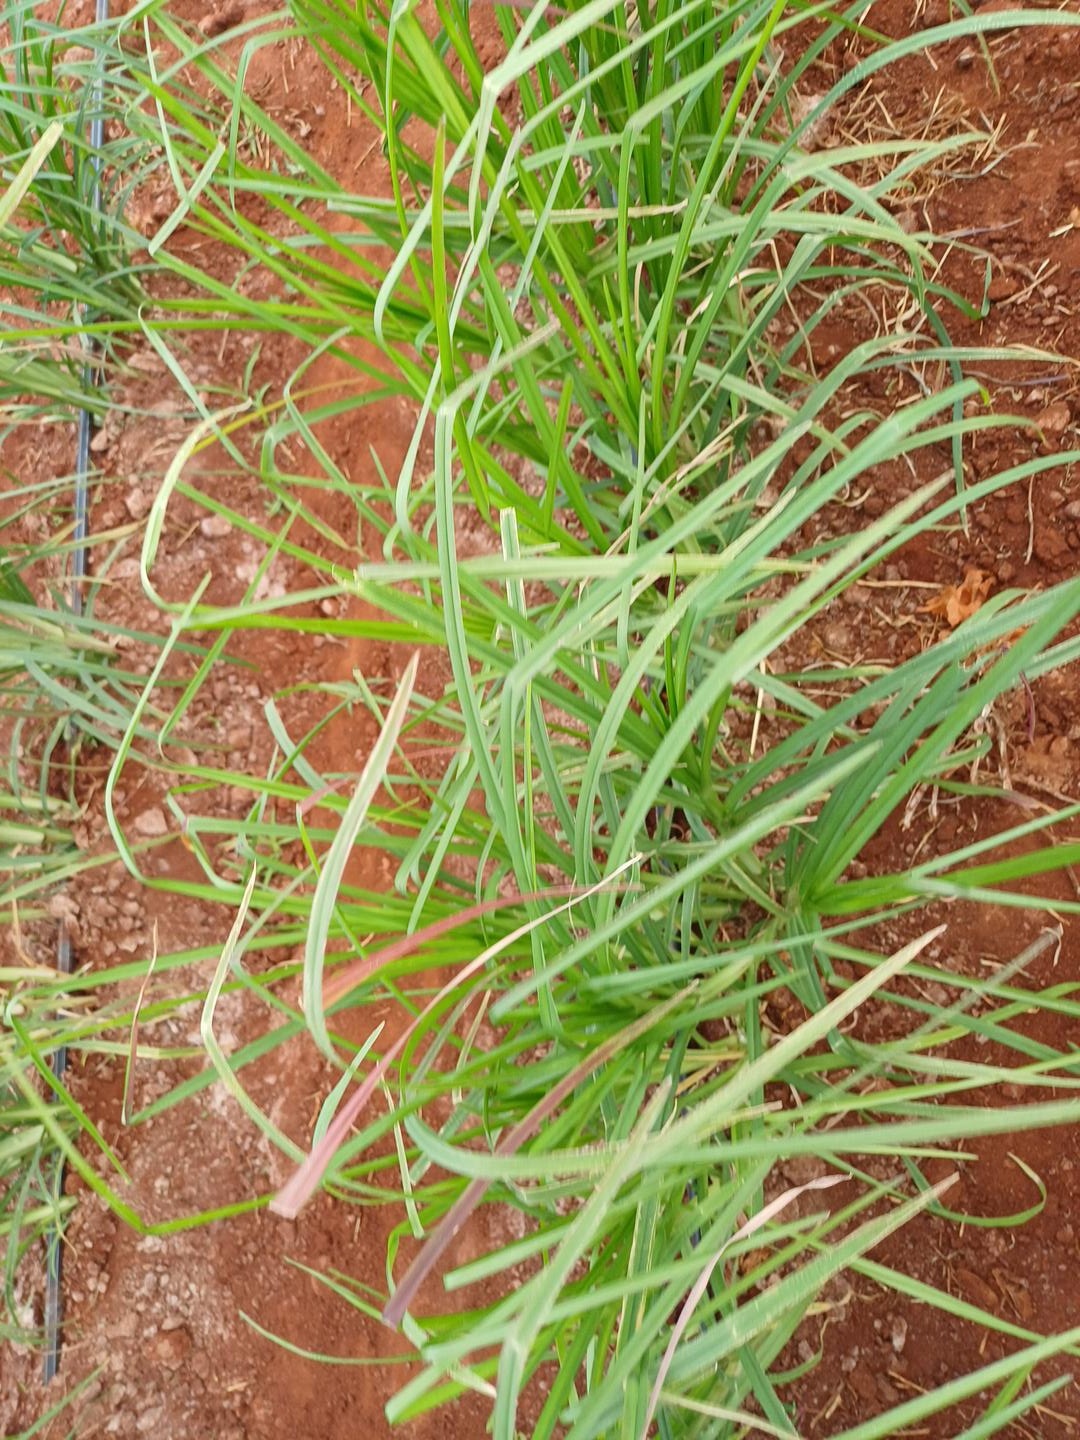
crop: finger millet
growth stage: vegetative
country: Kenya
